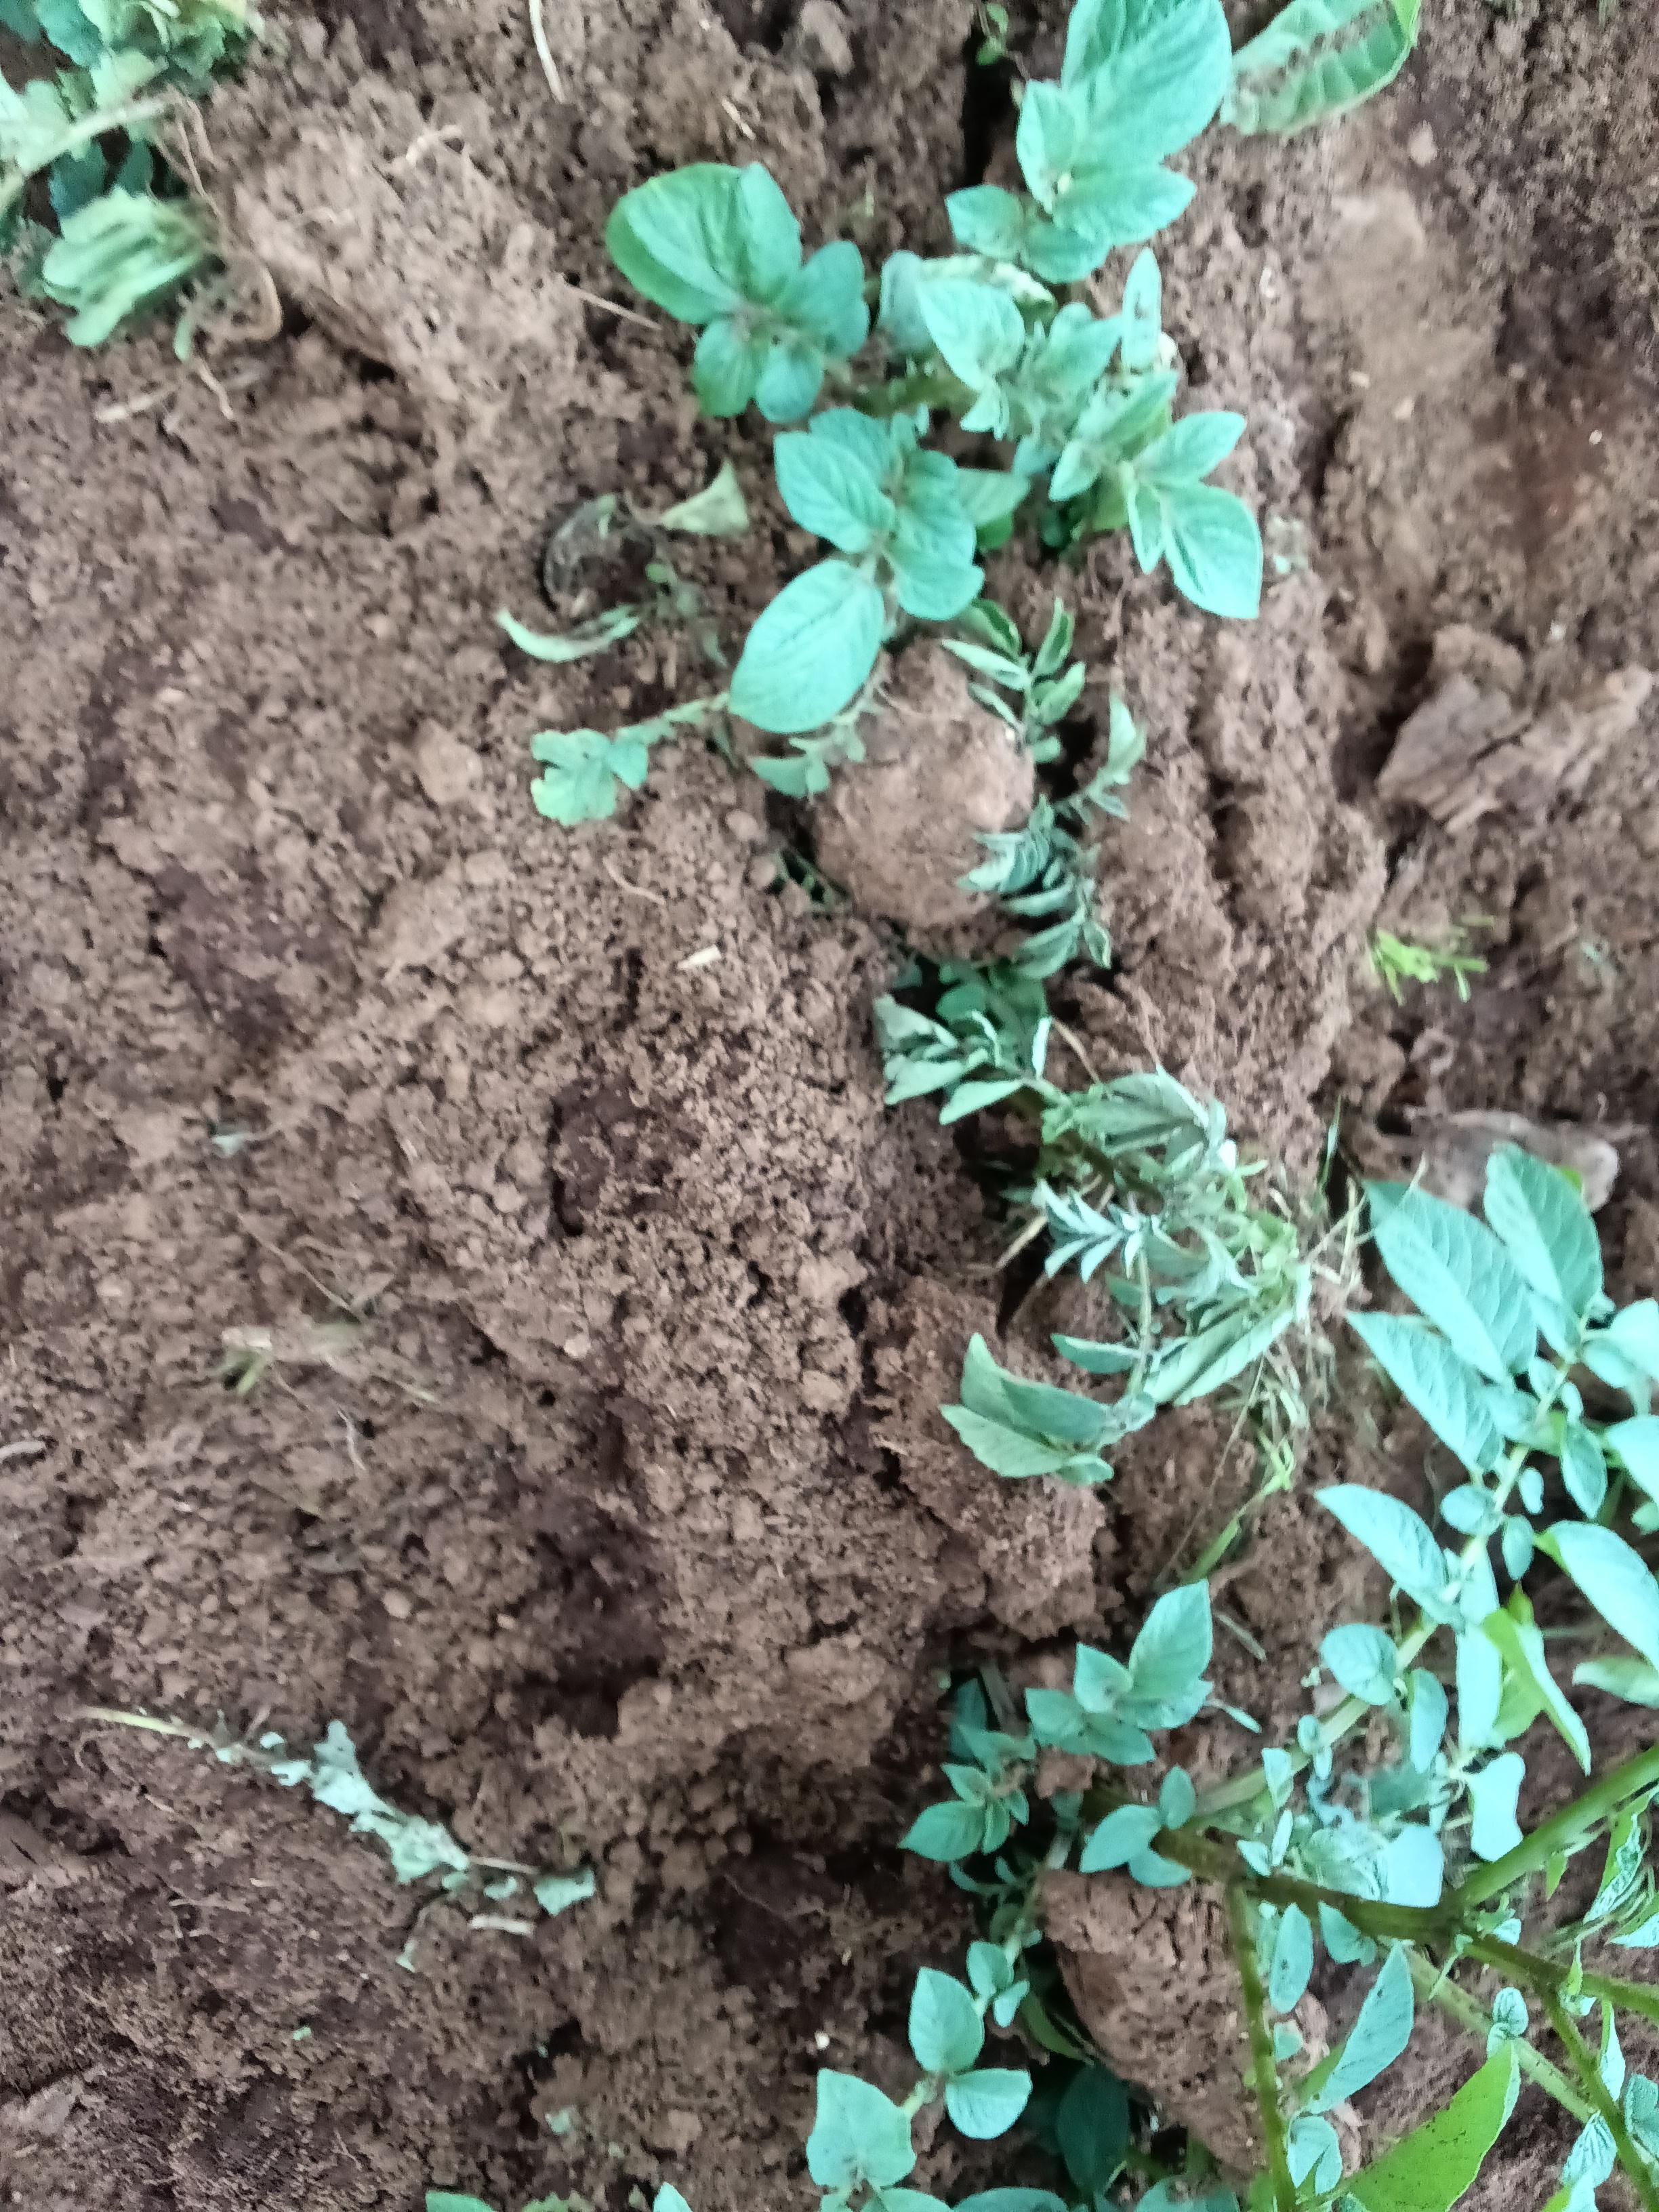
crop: potato
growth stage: vegetative
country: Kenya
